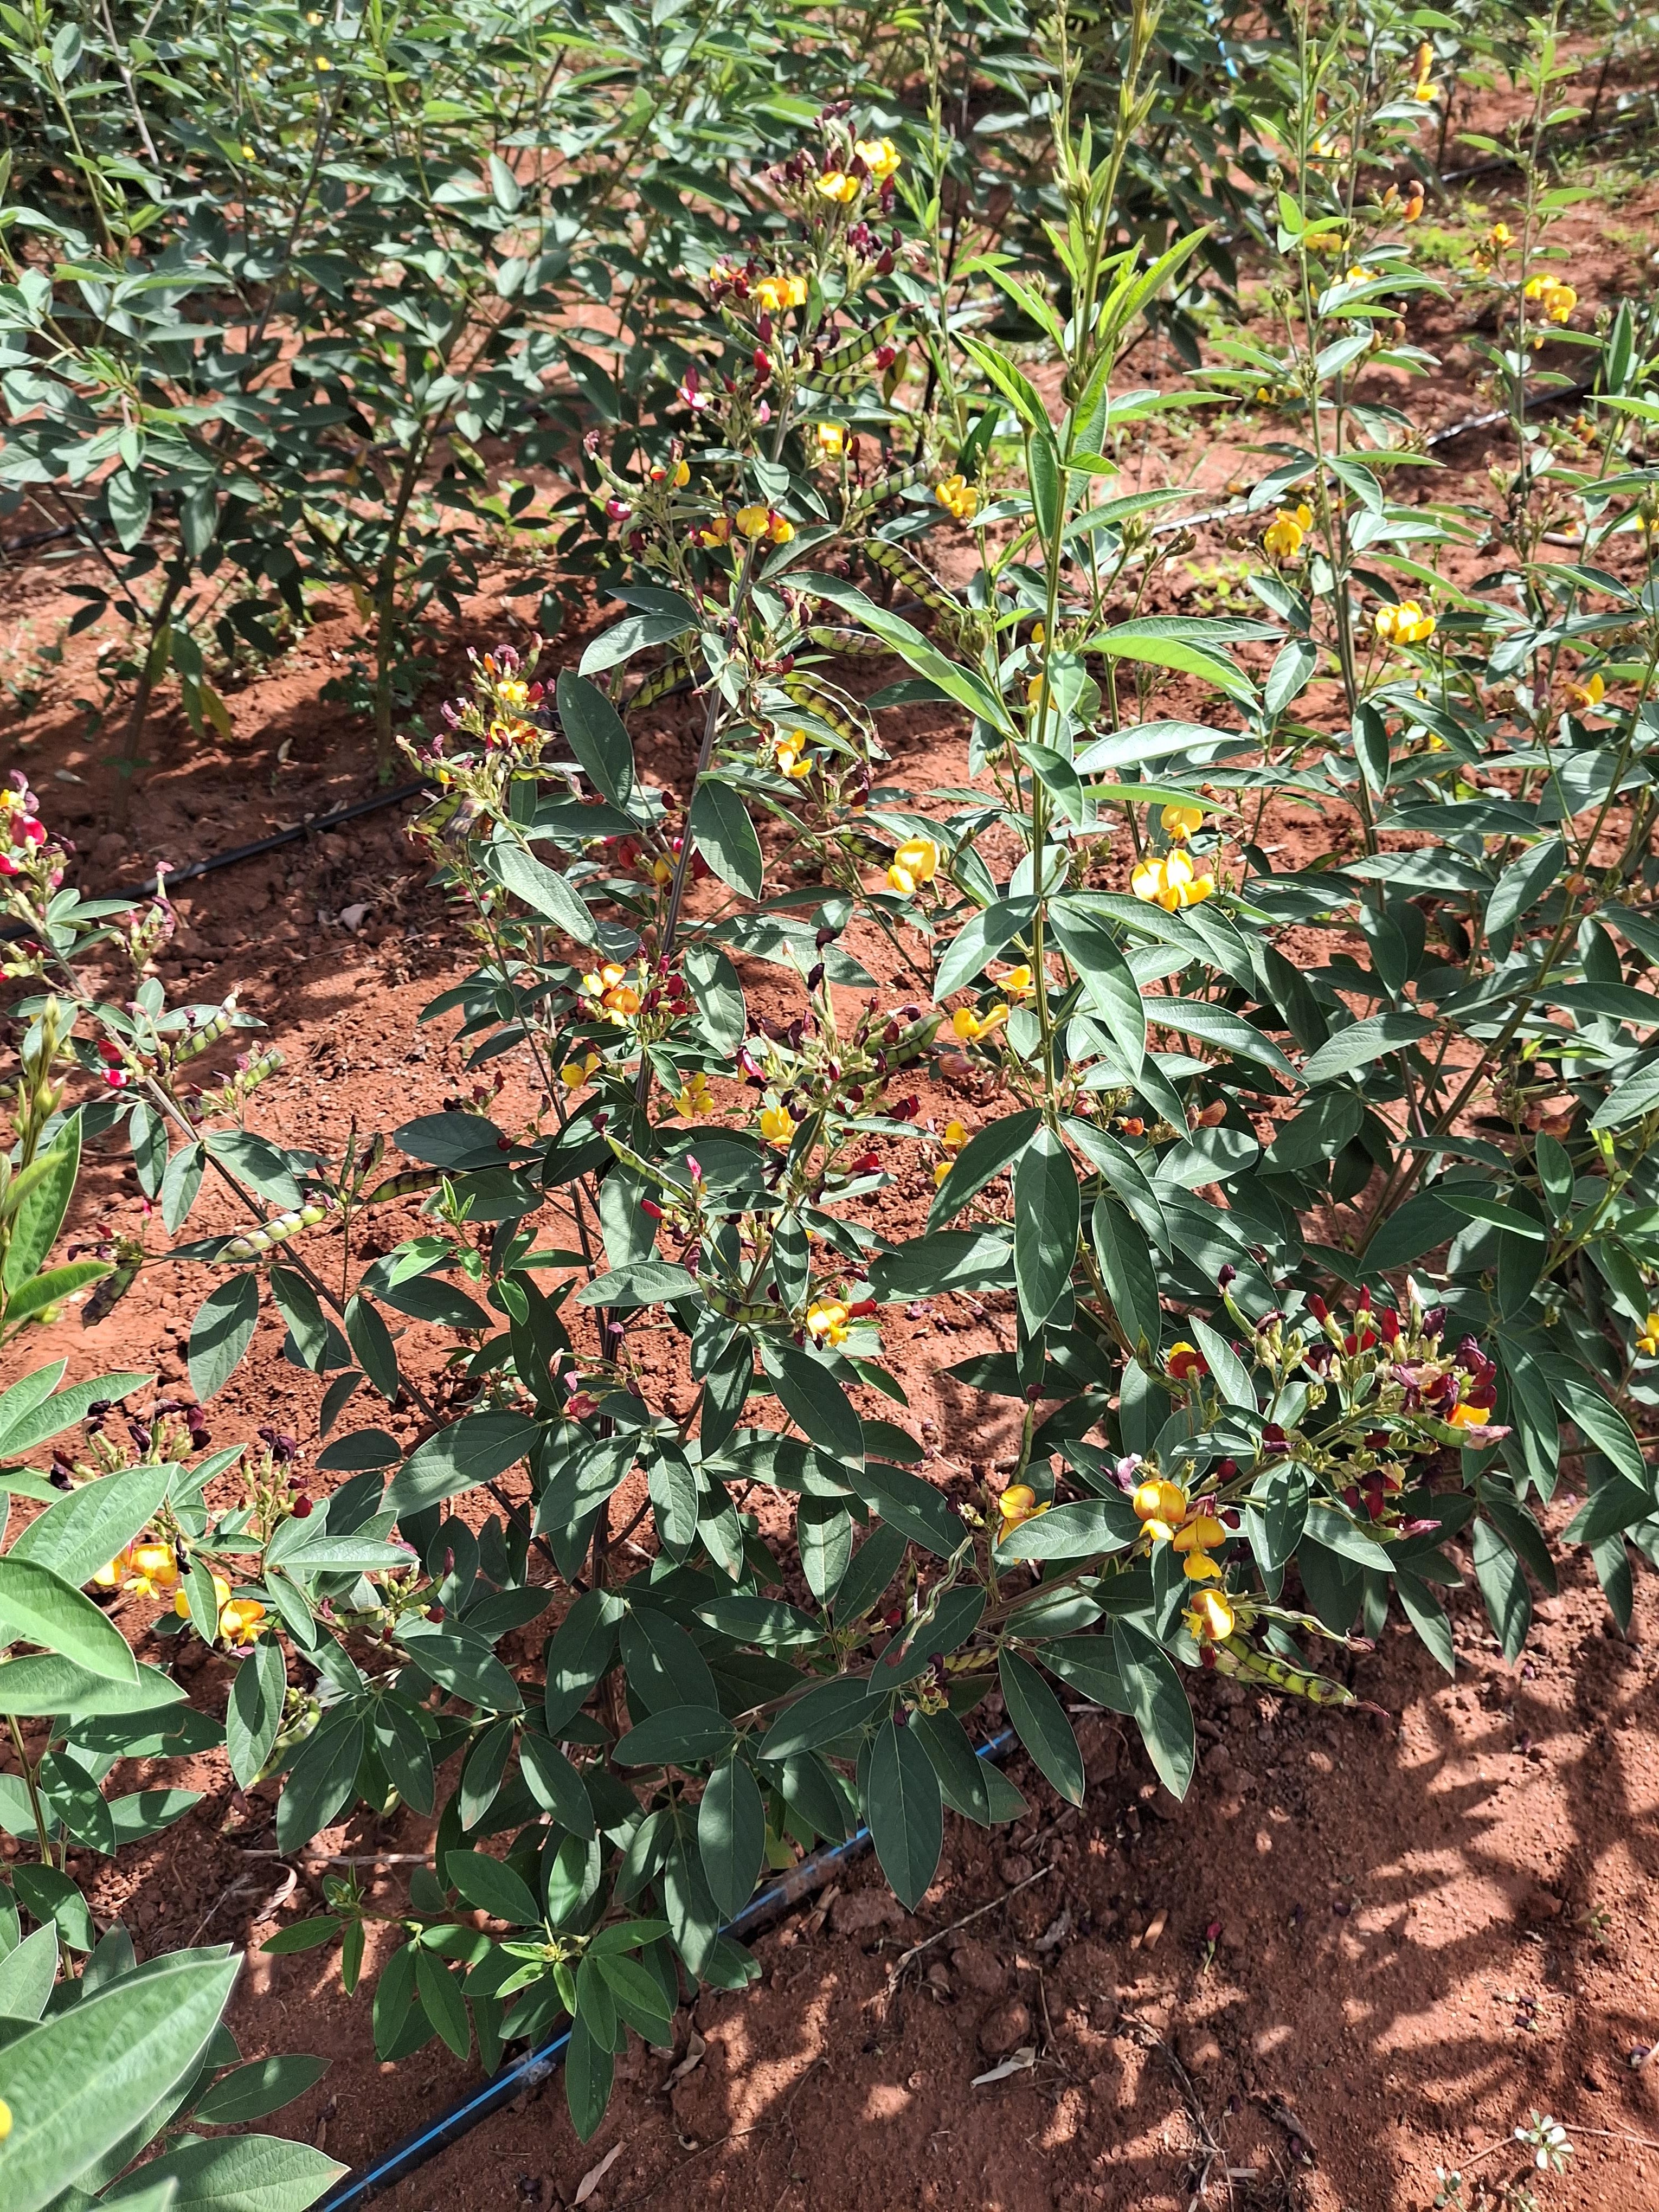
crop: pigeonpea
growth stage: flowering
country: Kenya
